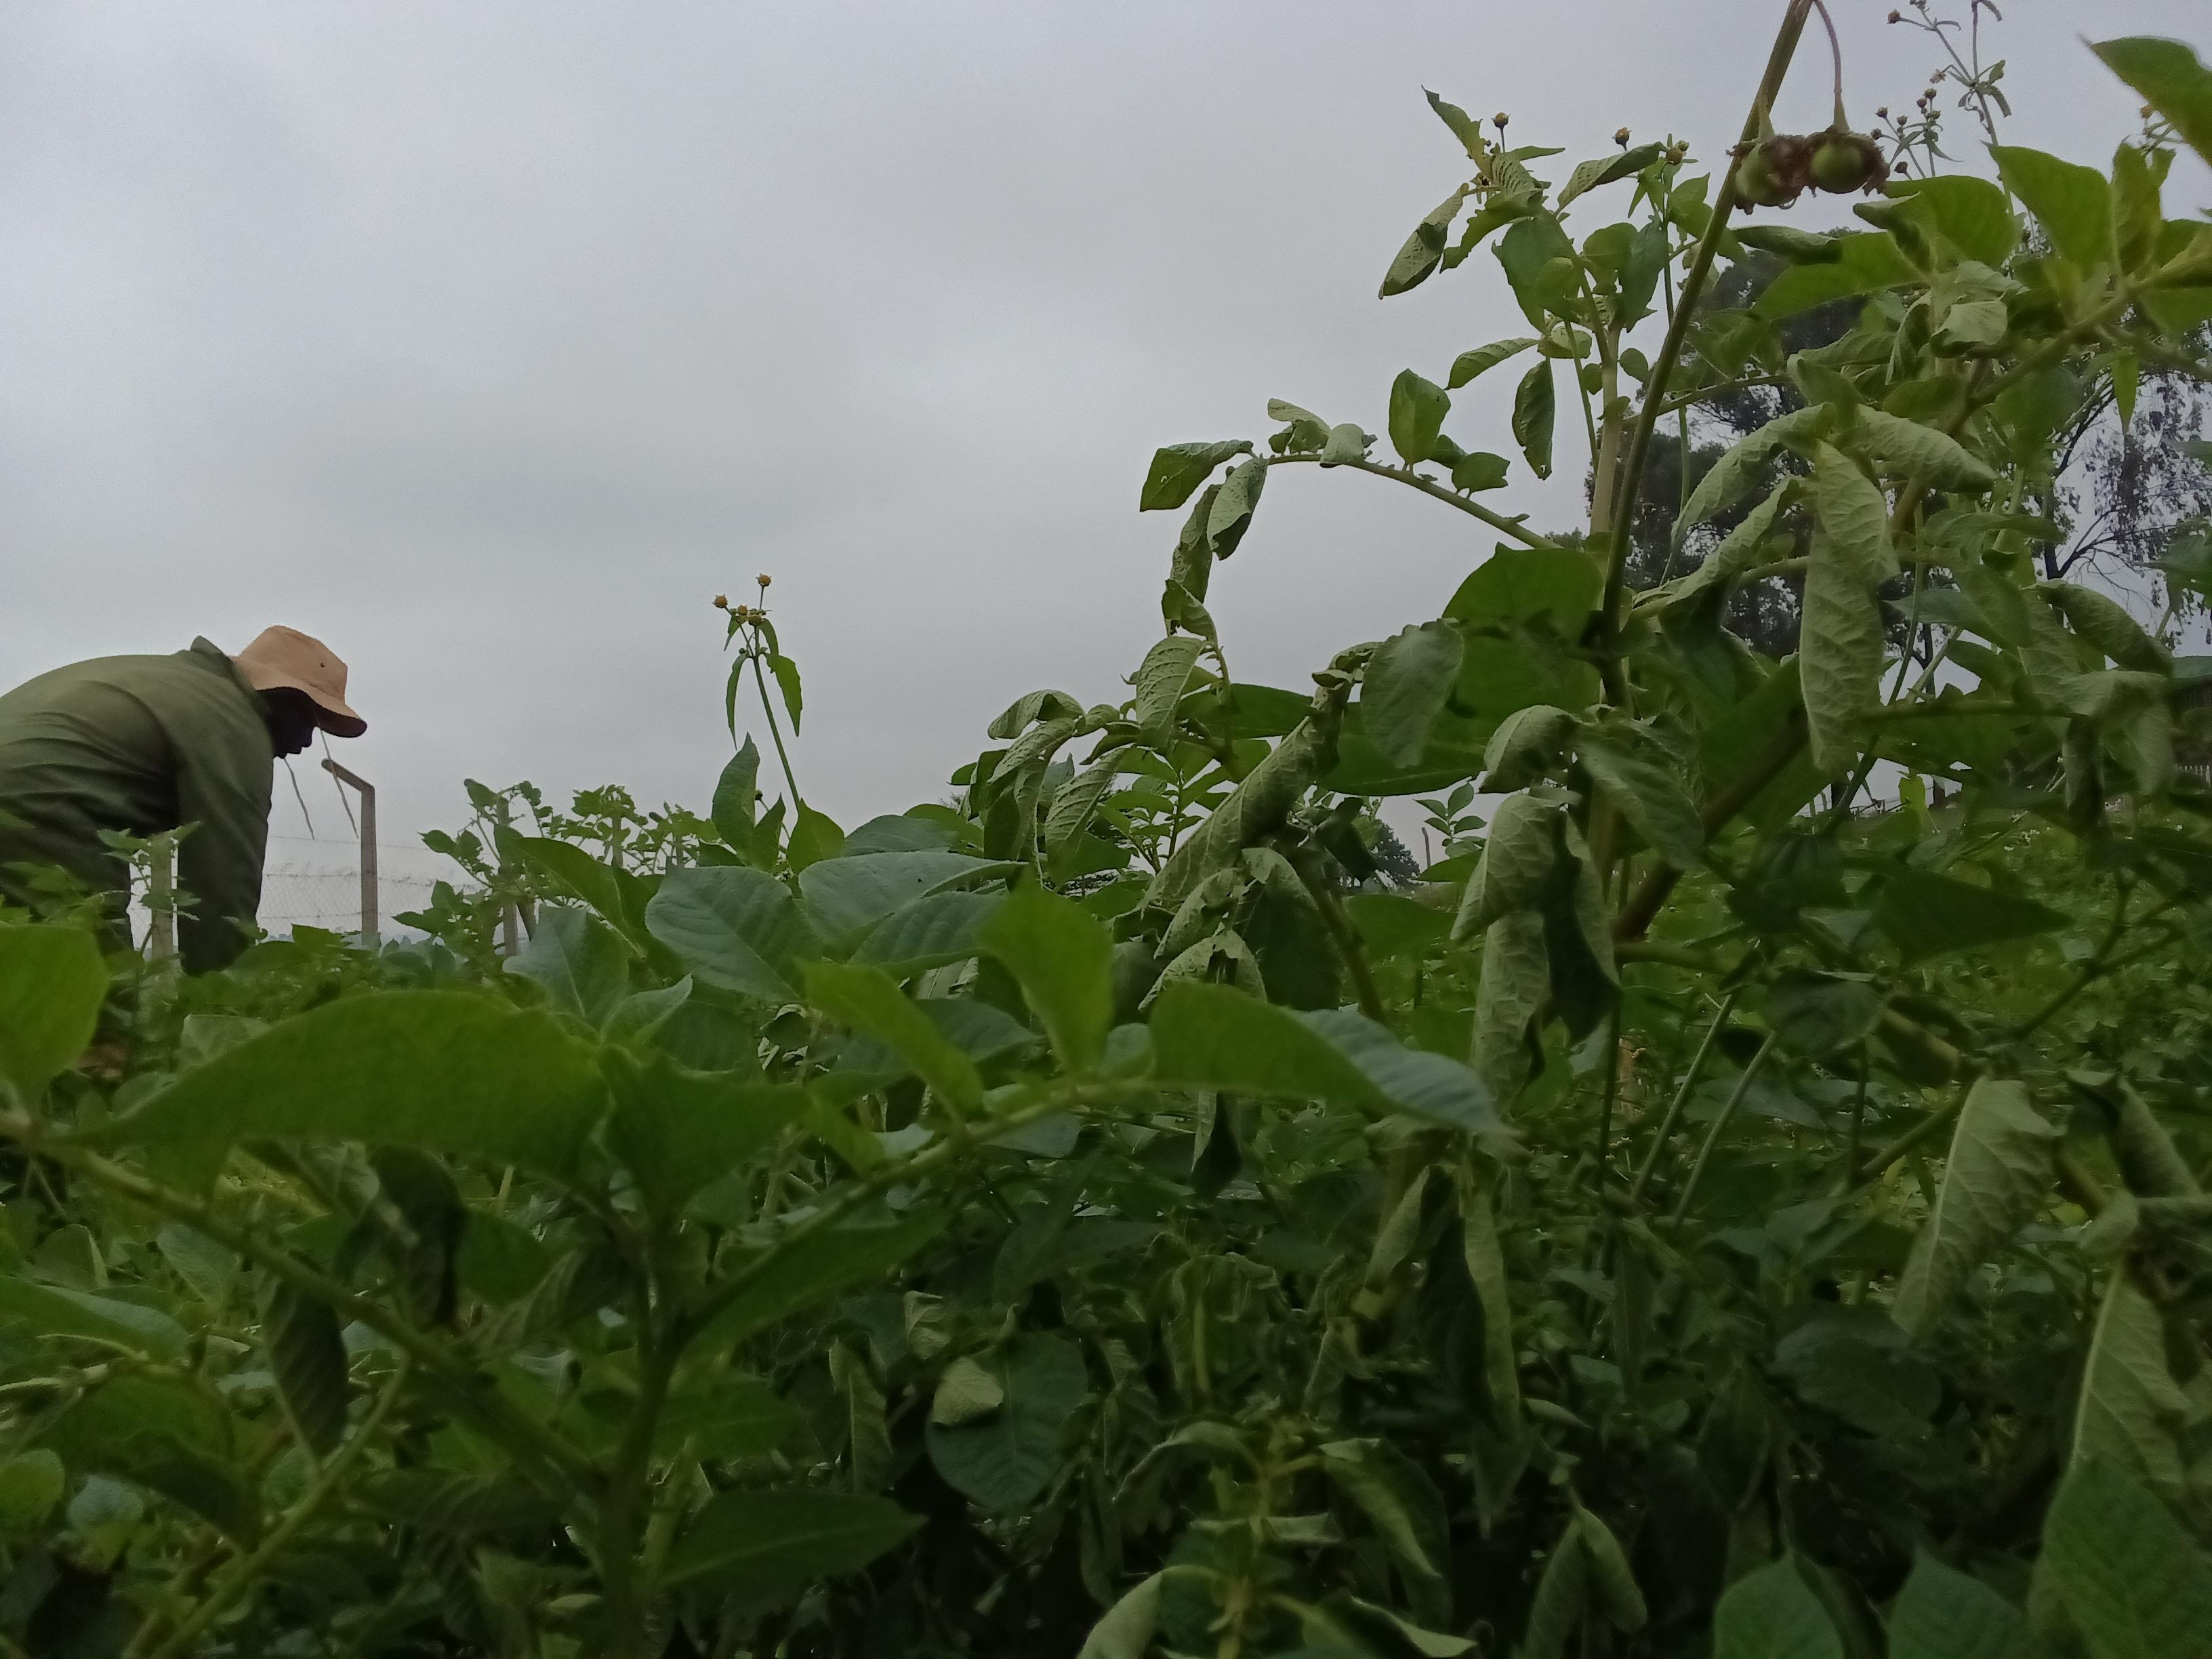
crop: potato
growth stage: vegetative
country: Kenya
